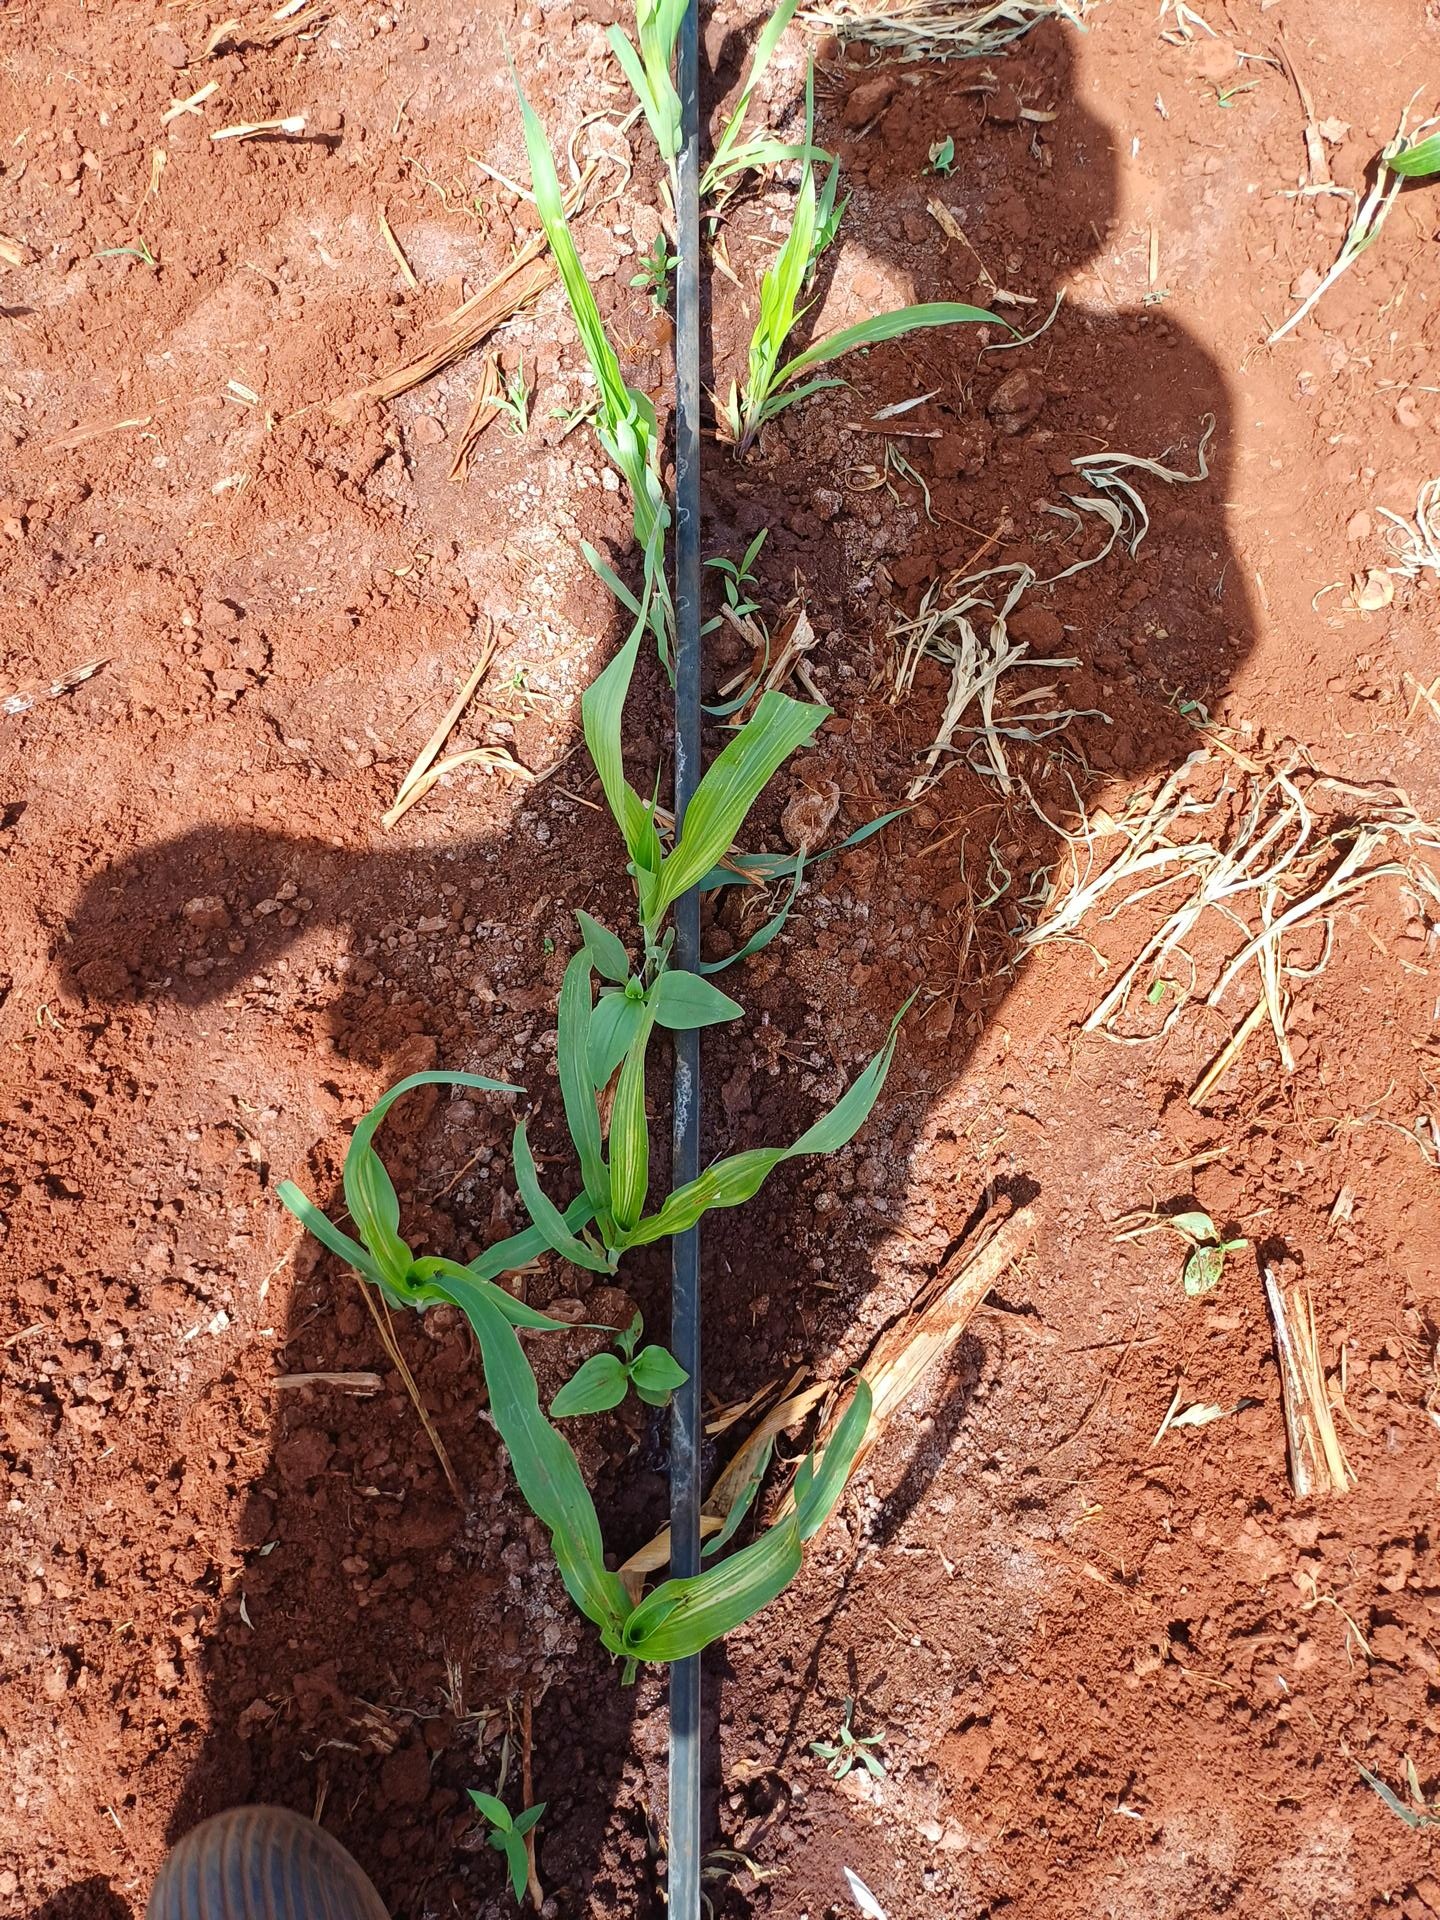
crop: sorghum
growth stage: vegetative
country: Kenya
